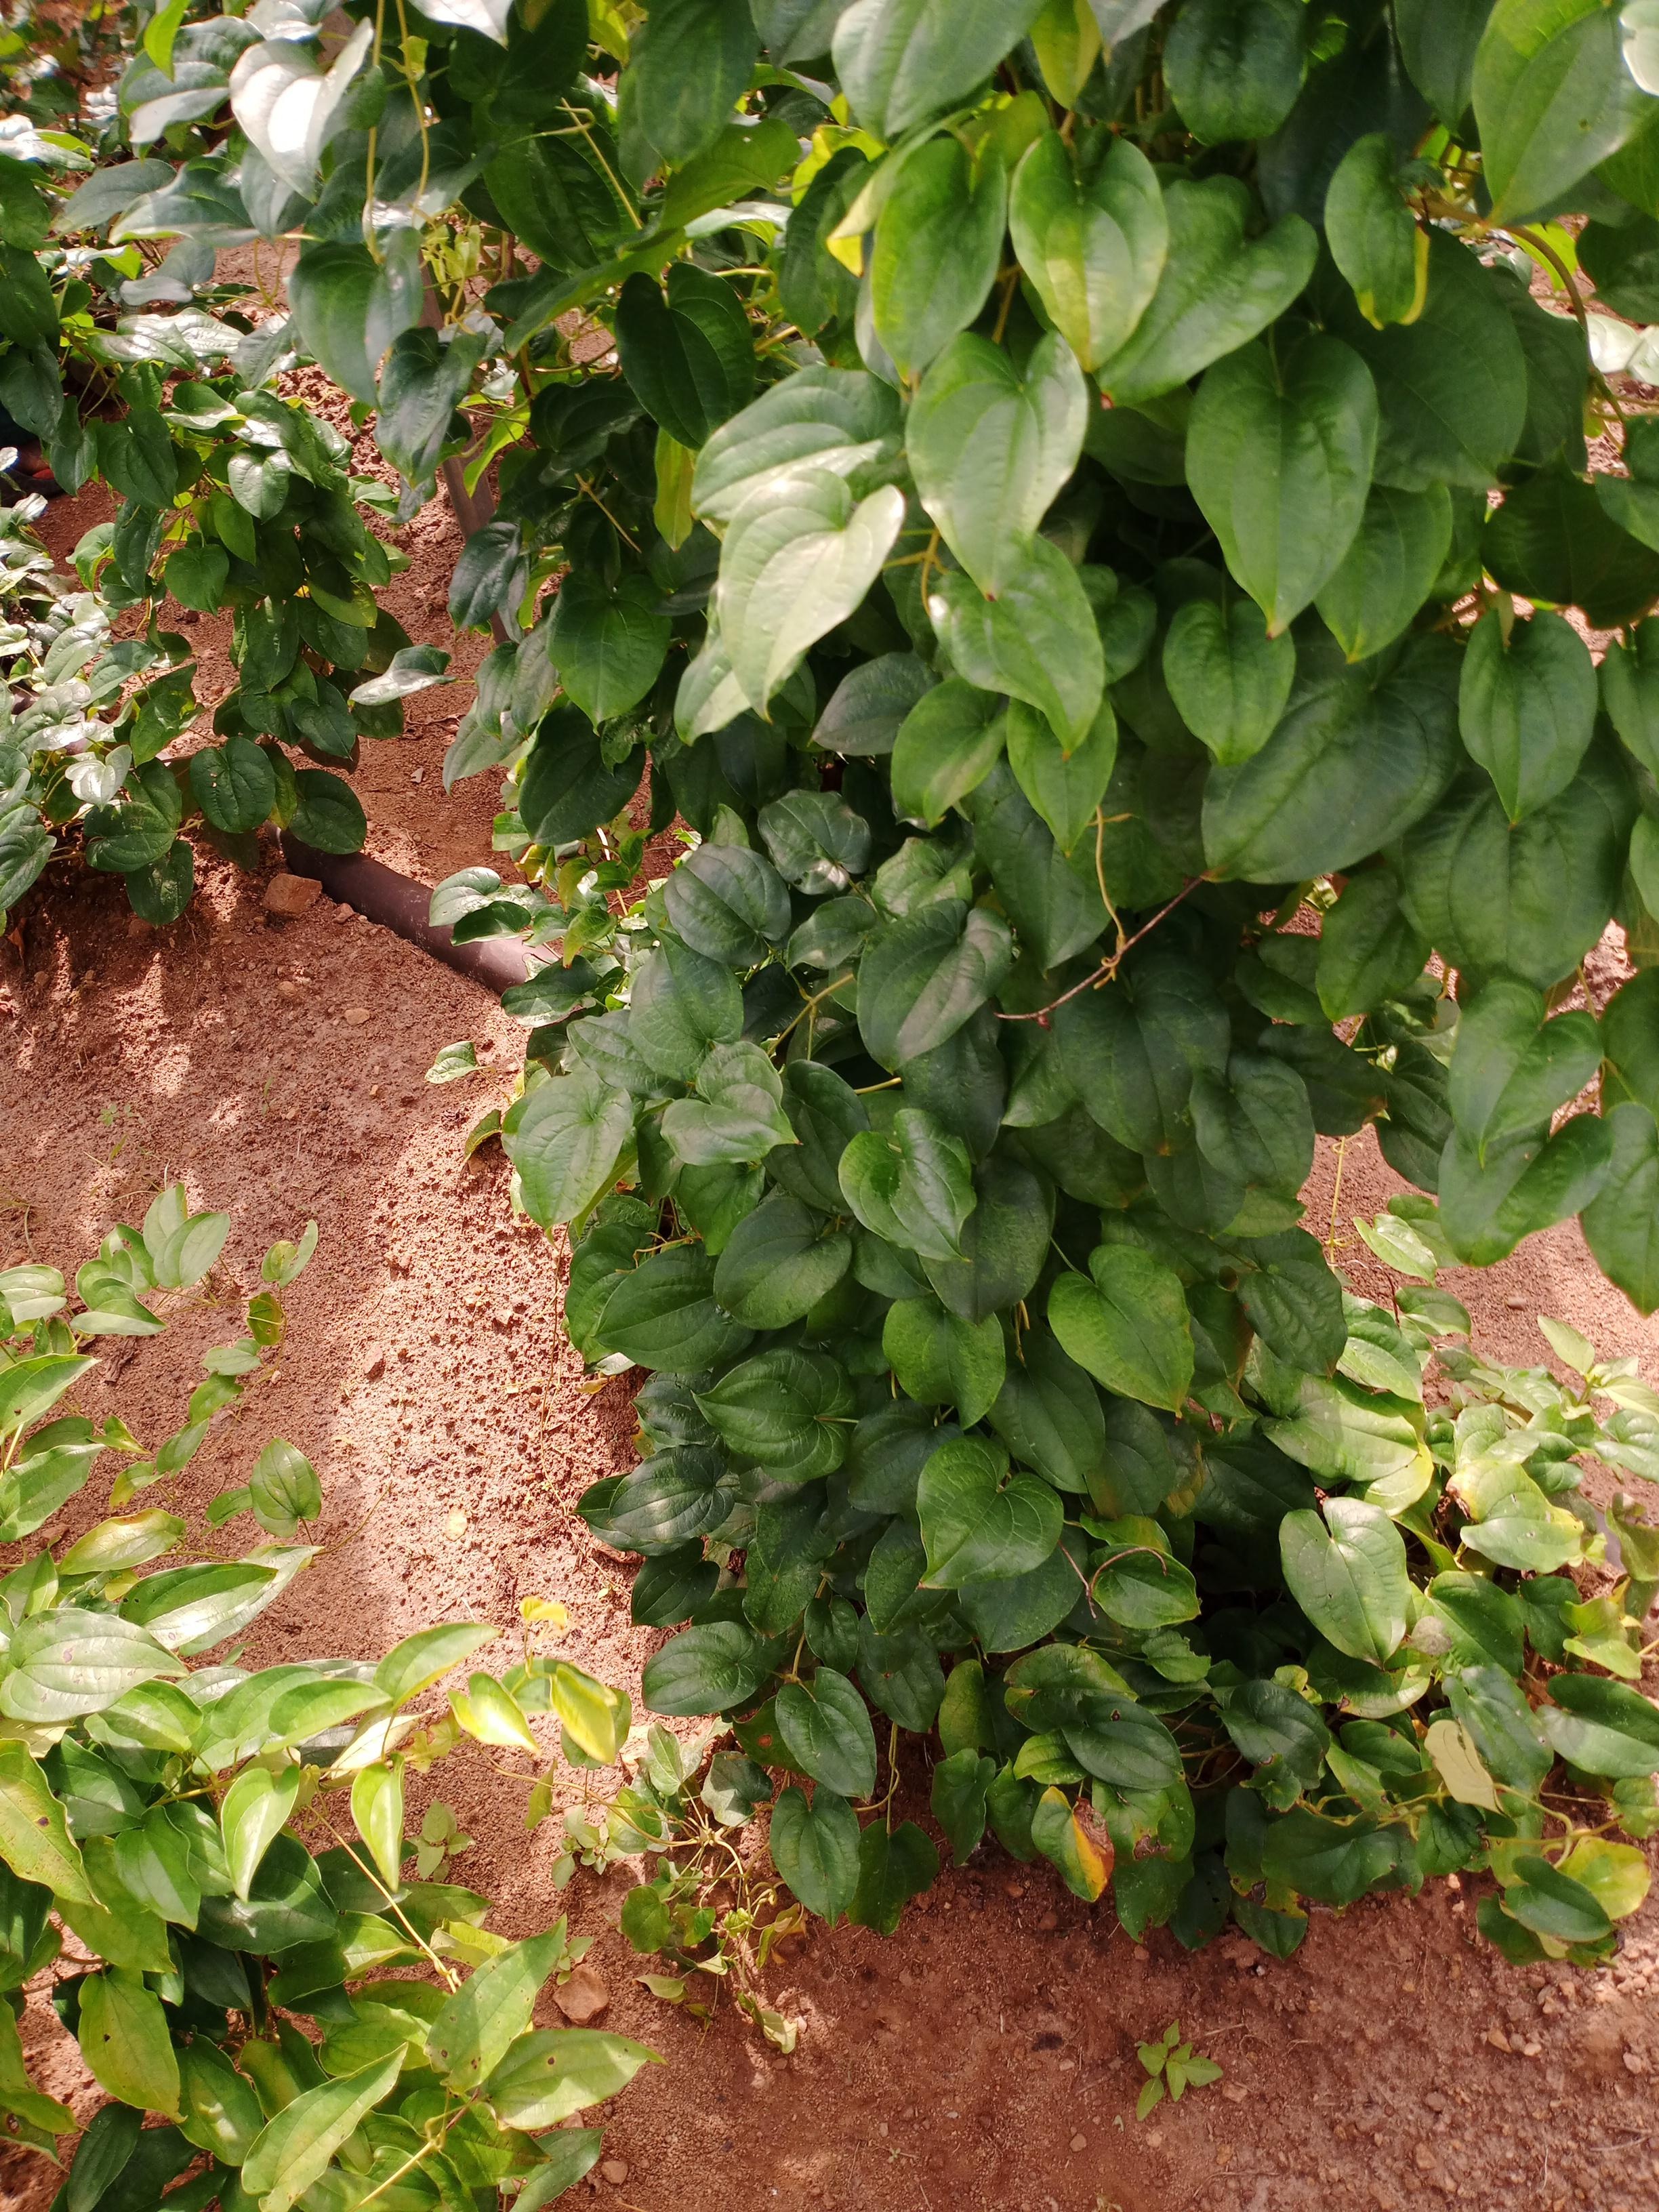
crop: yam
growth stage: vegetative
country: Nigeria
